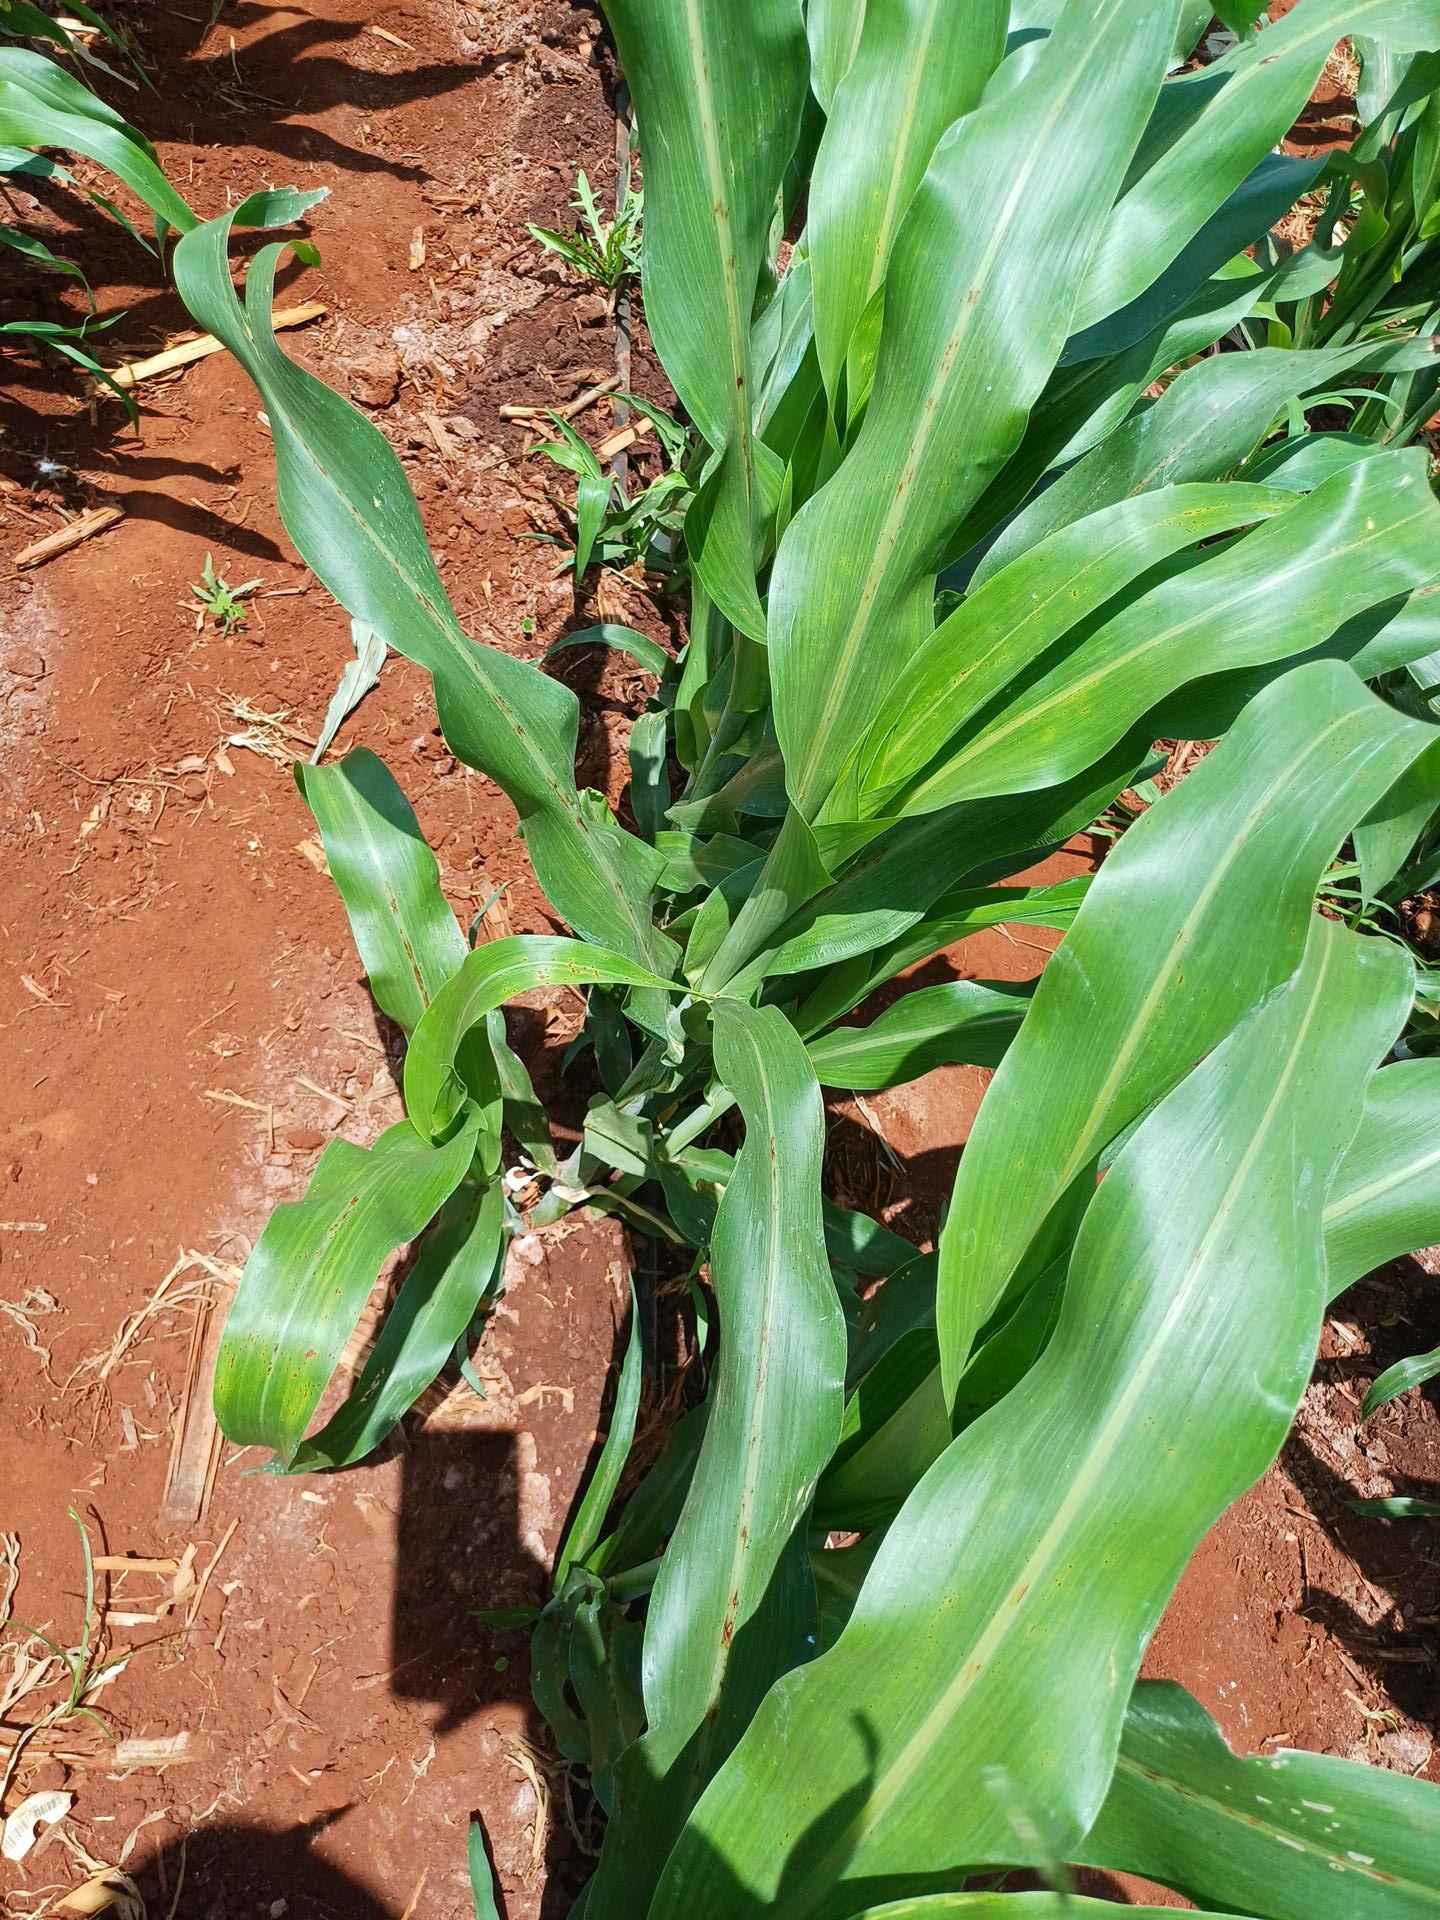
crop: sorghum
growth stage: vegetative
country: Kenya
